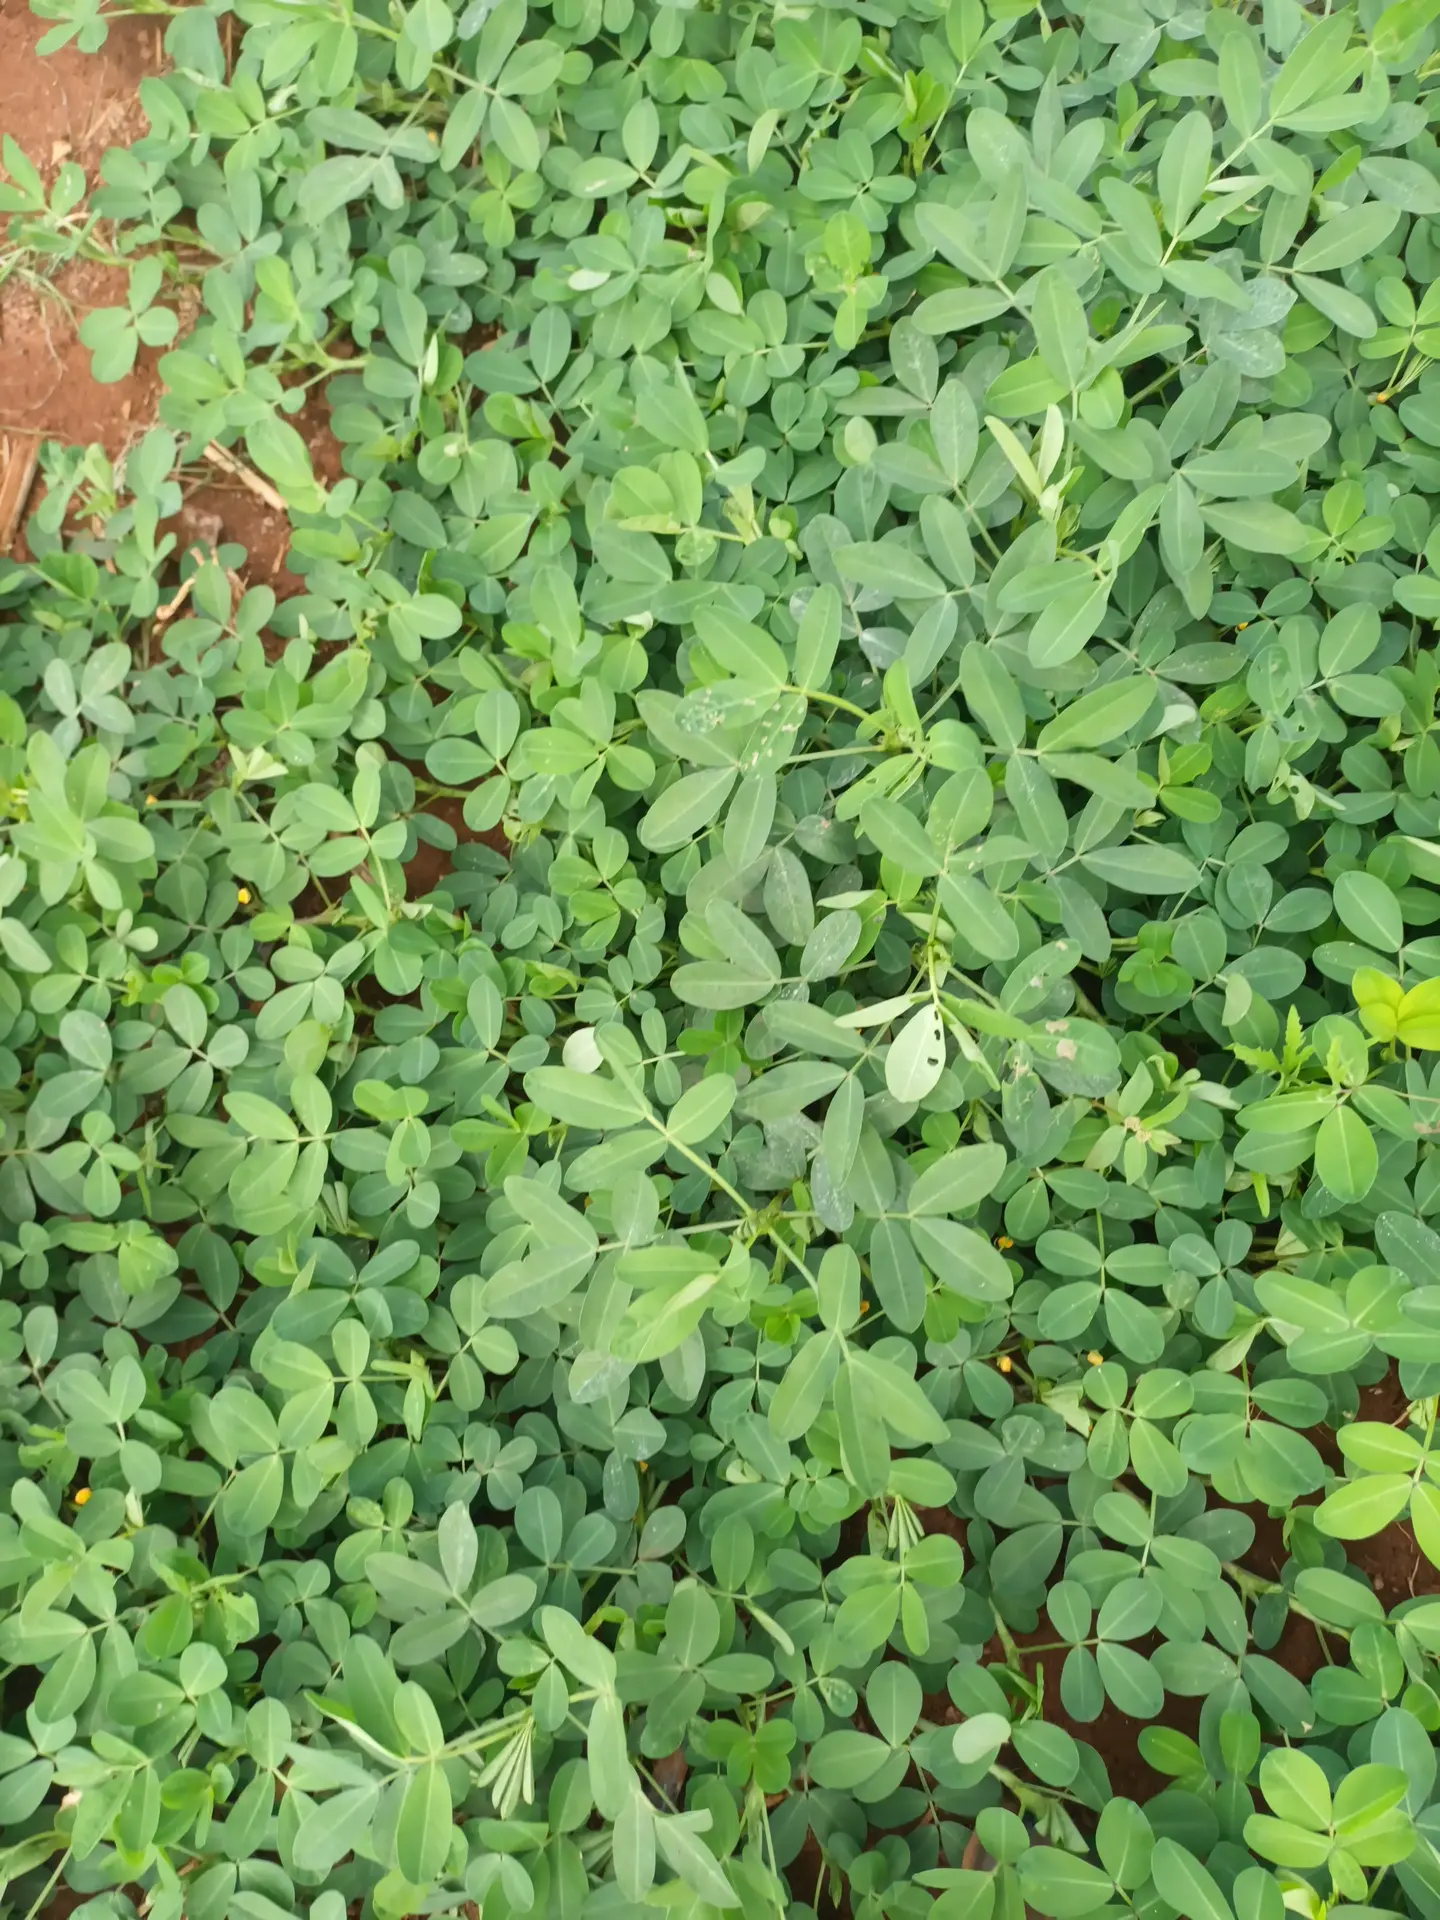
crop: groundnut
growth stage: flowering
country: Kenya
